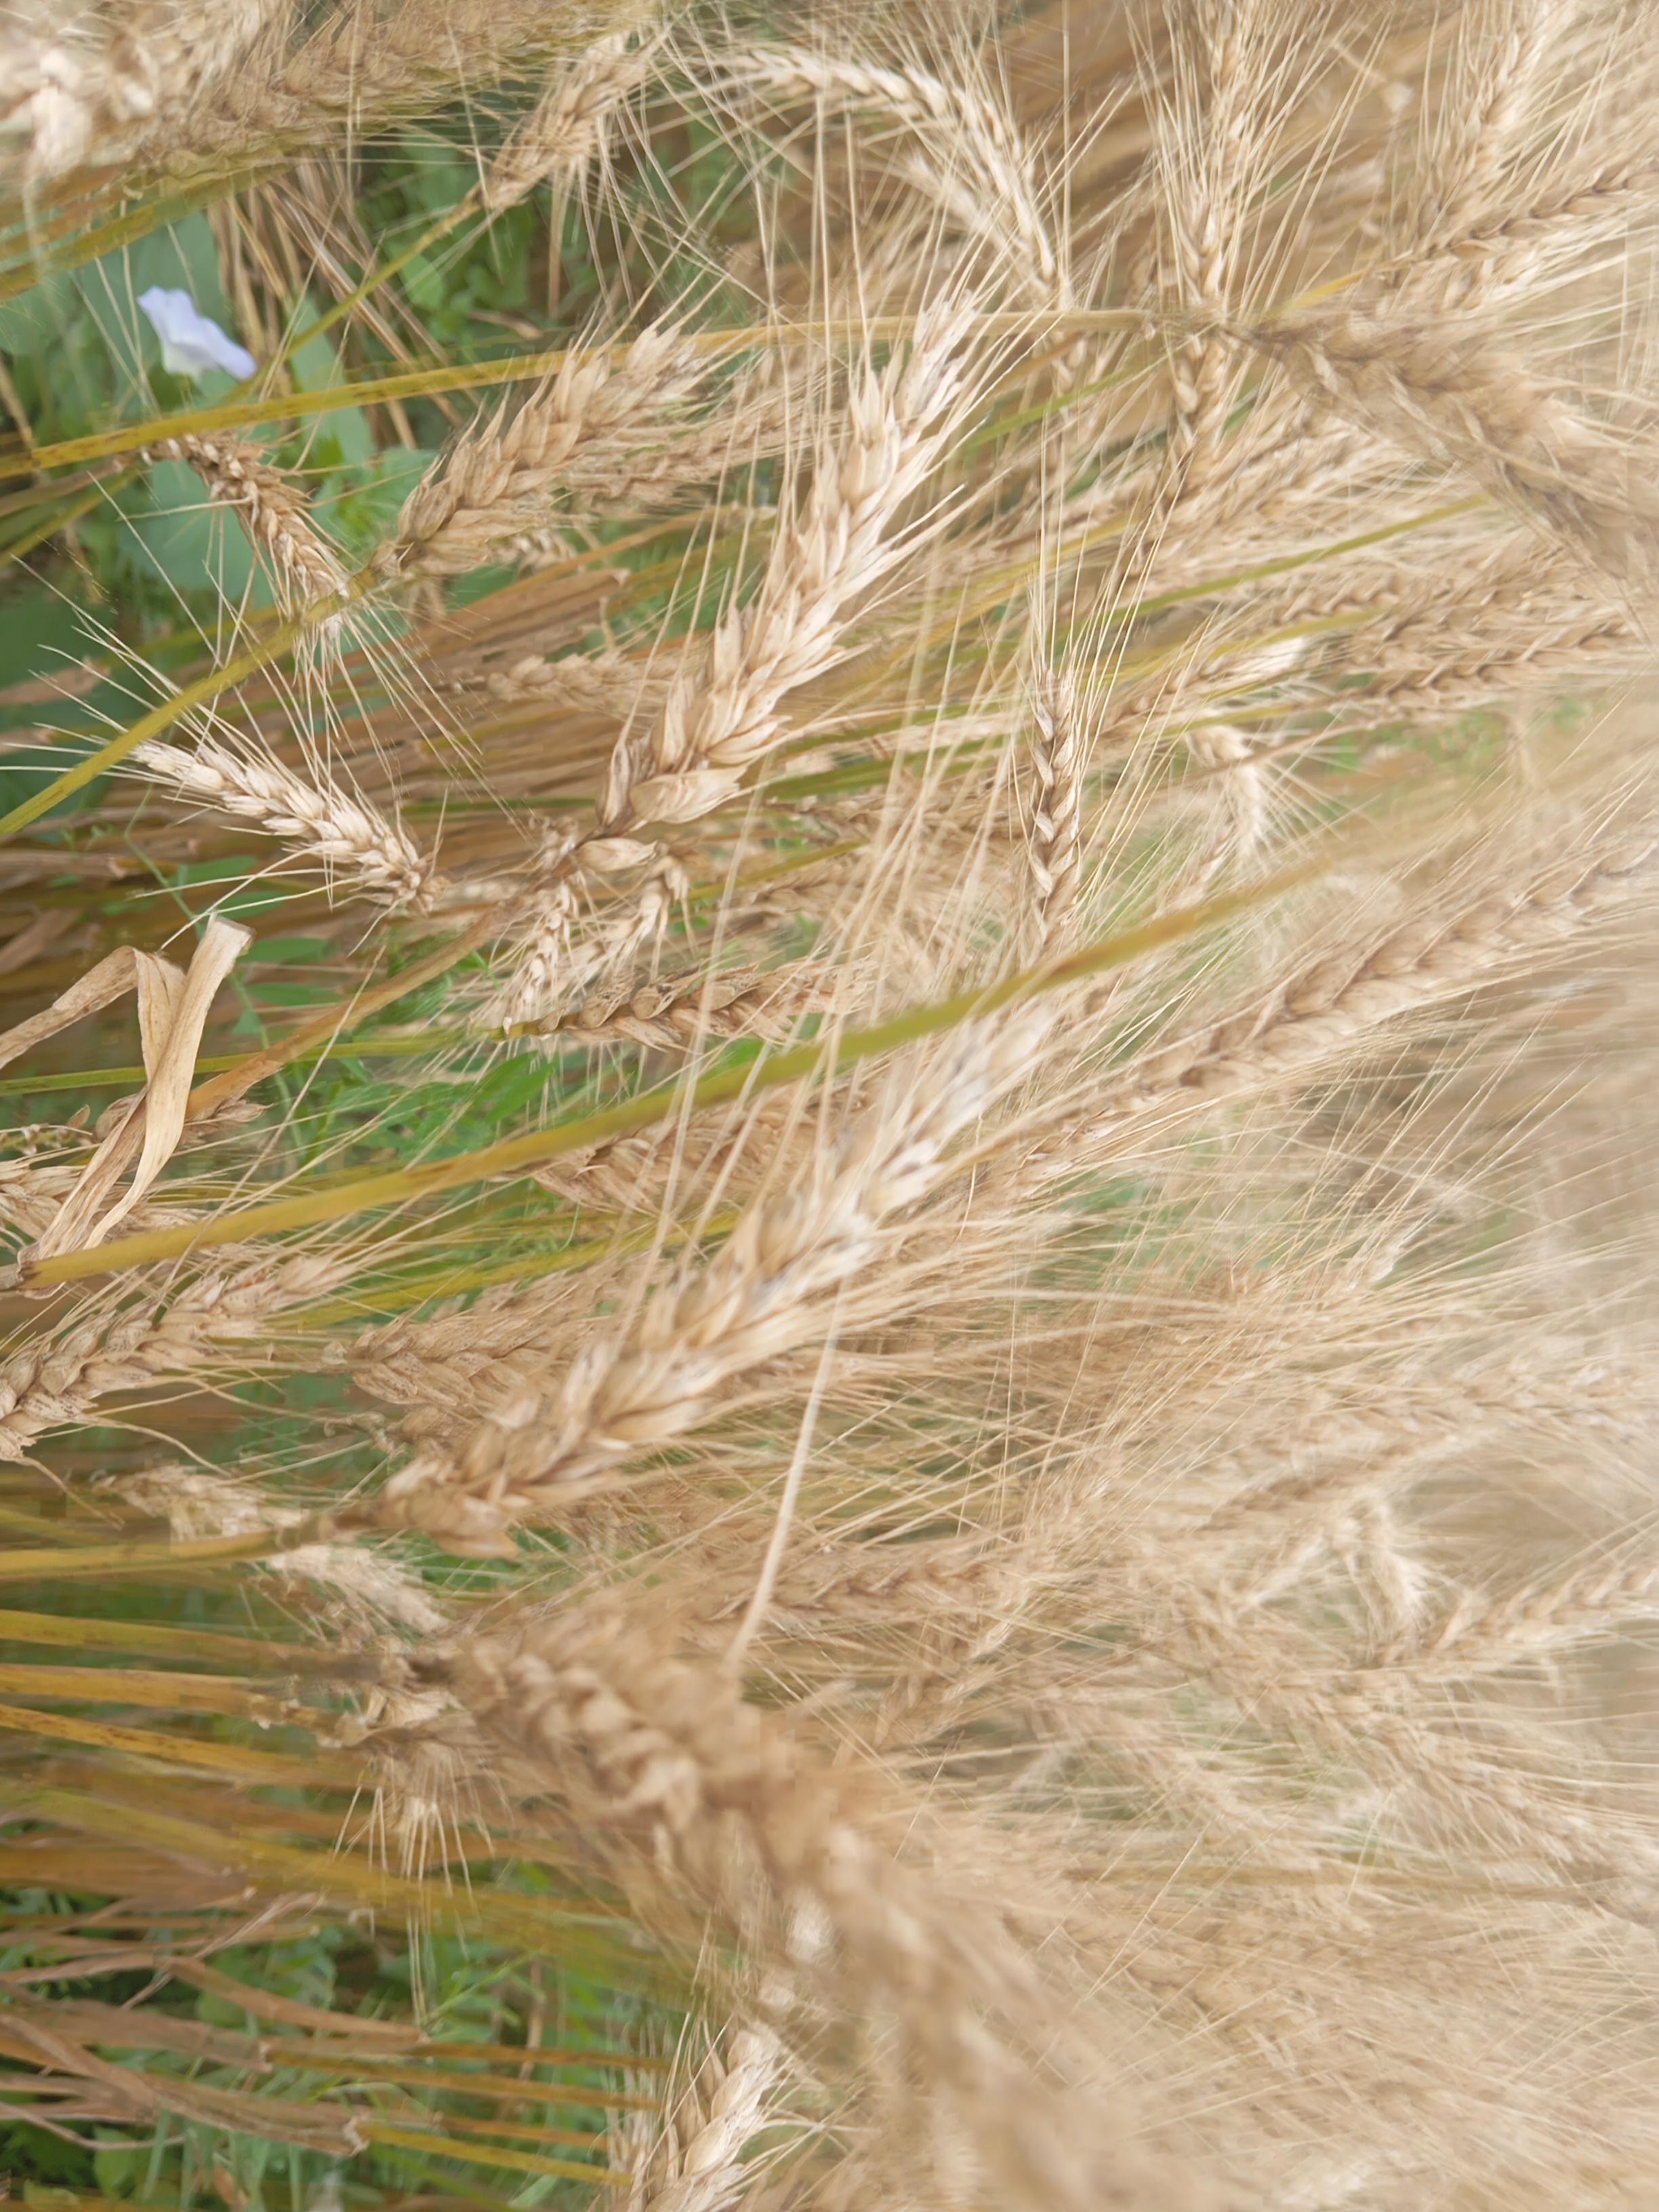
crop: wheat
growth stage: maturity
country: Kenya
